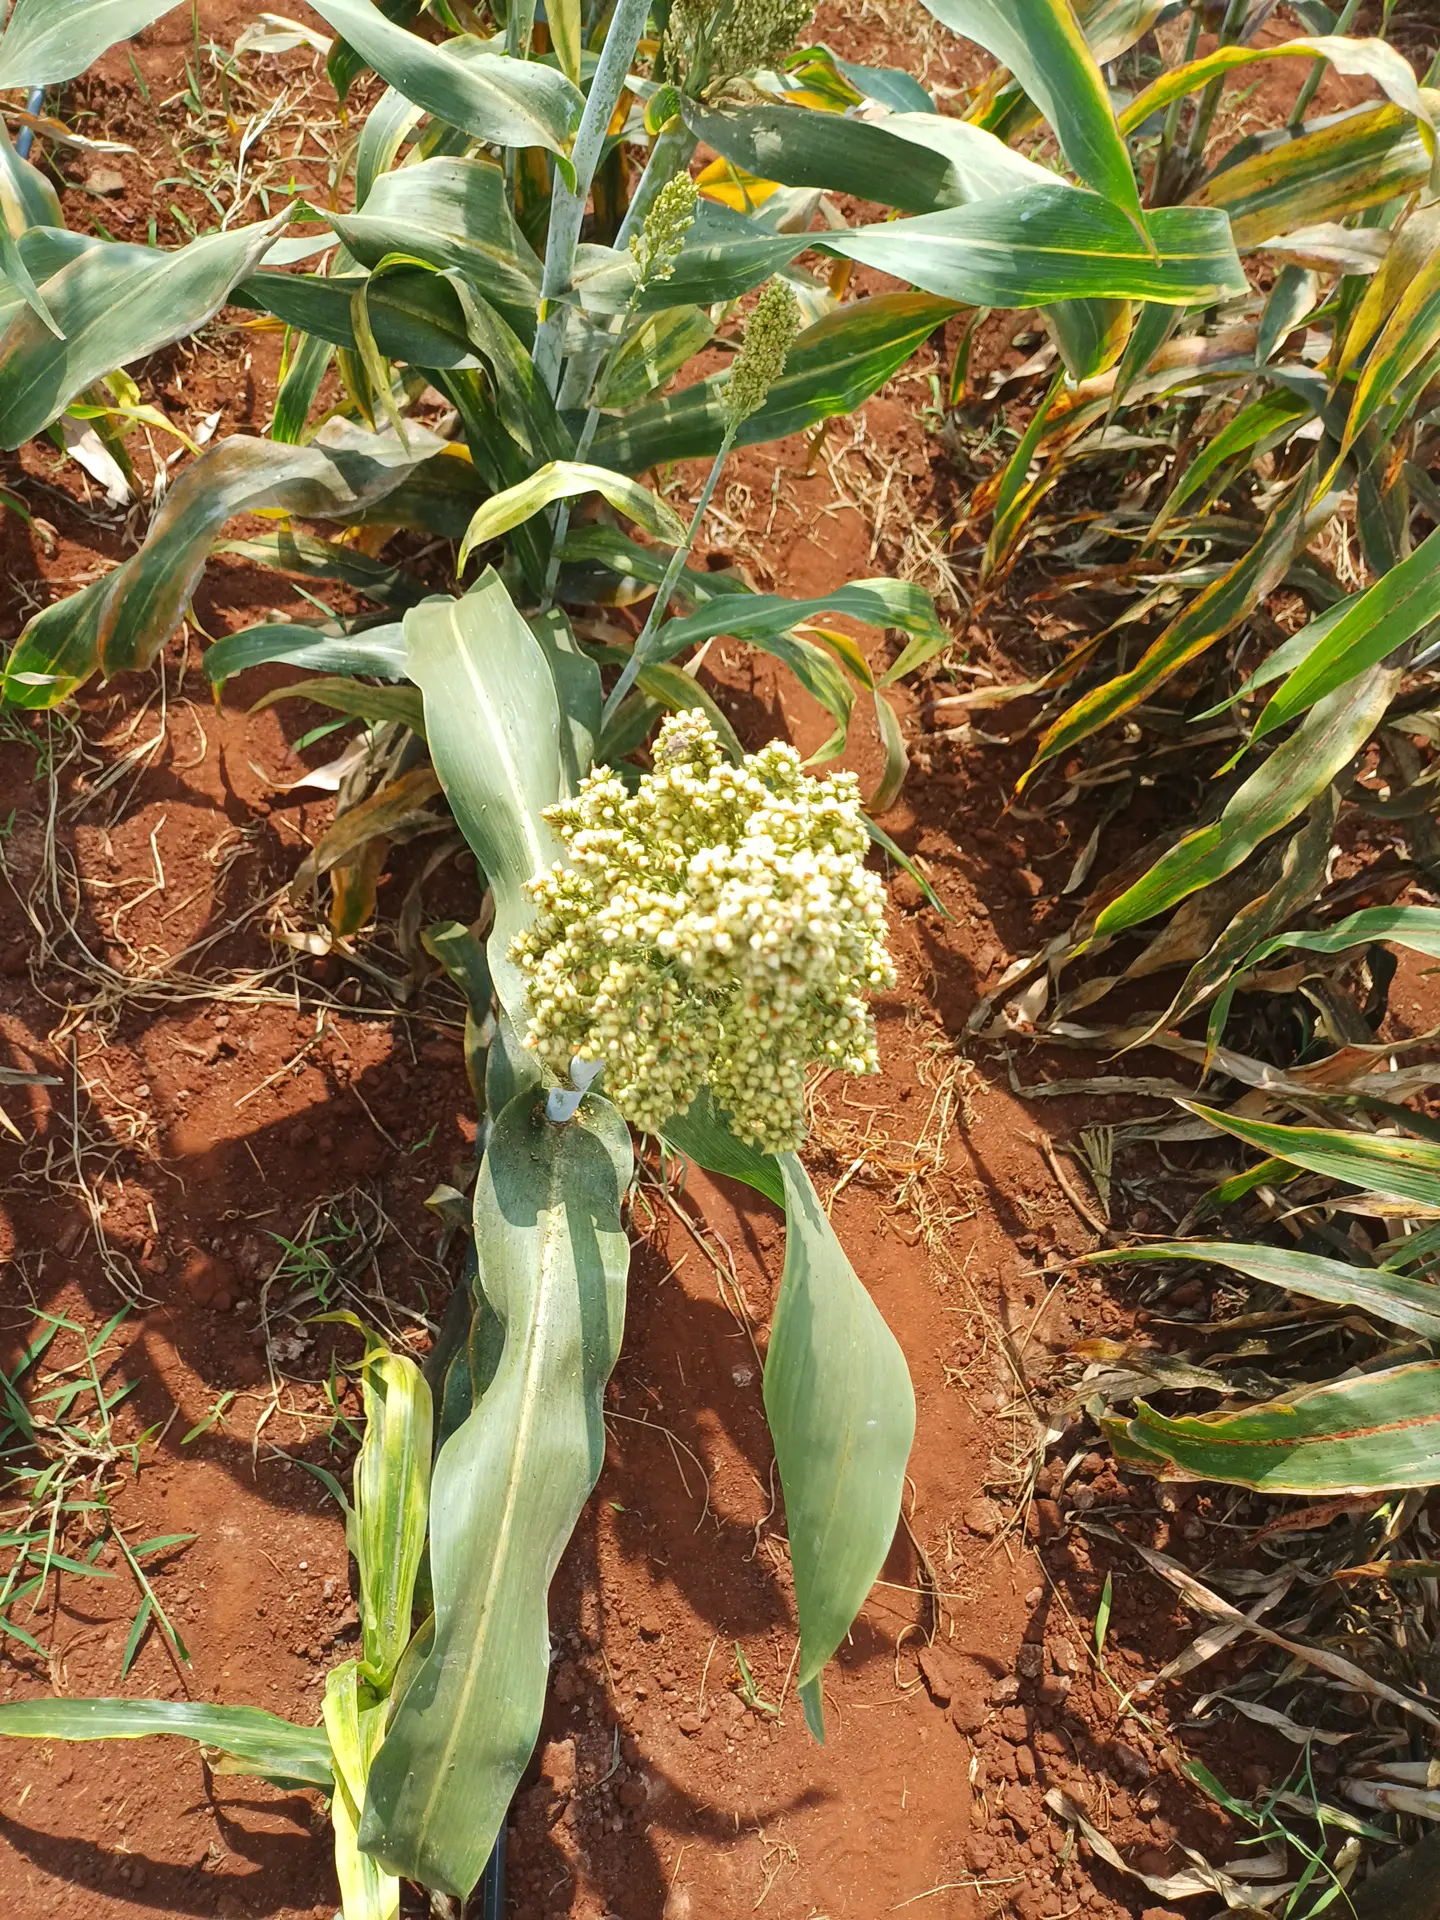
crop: sorghum
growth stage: filling grain
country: Kenya
